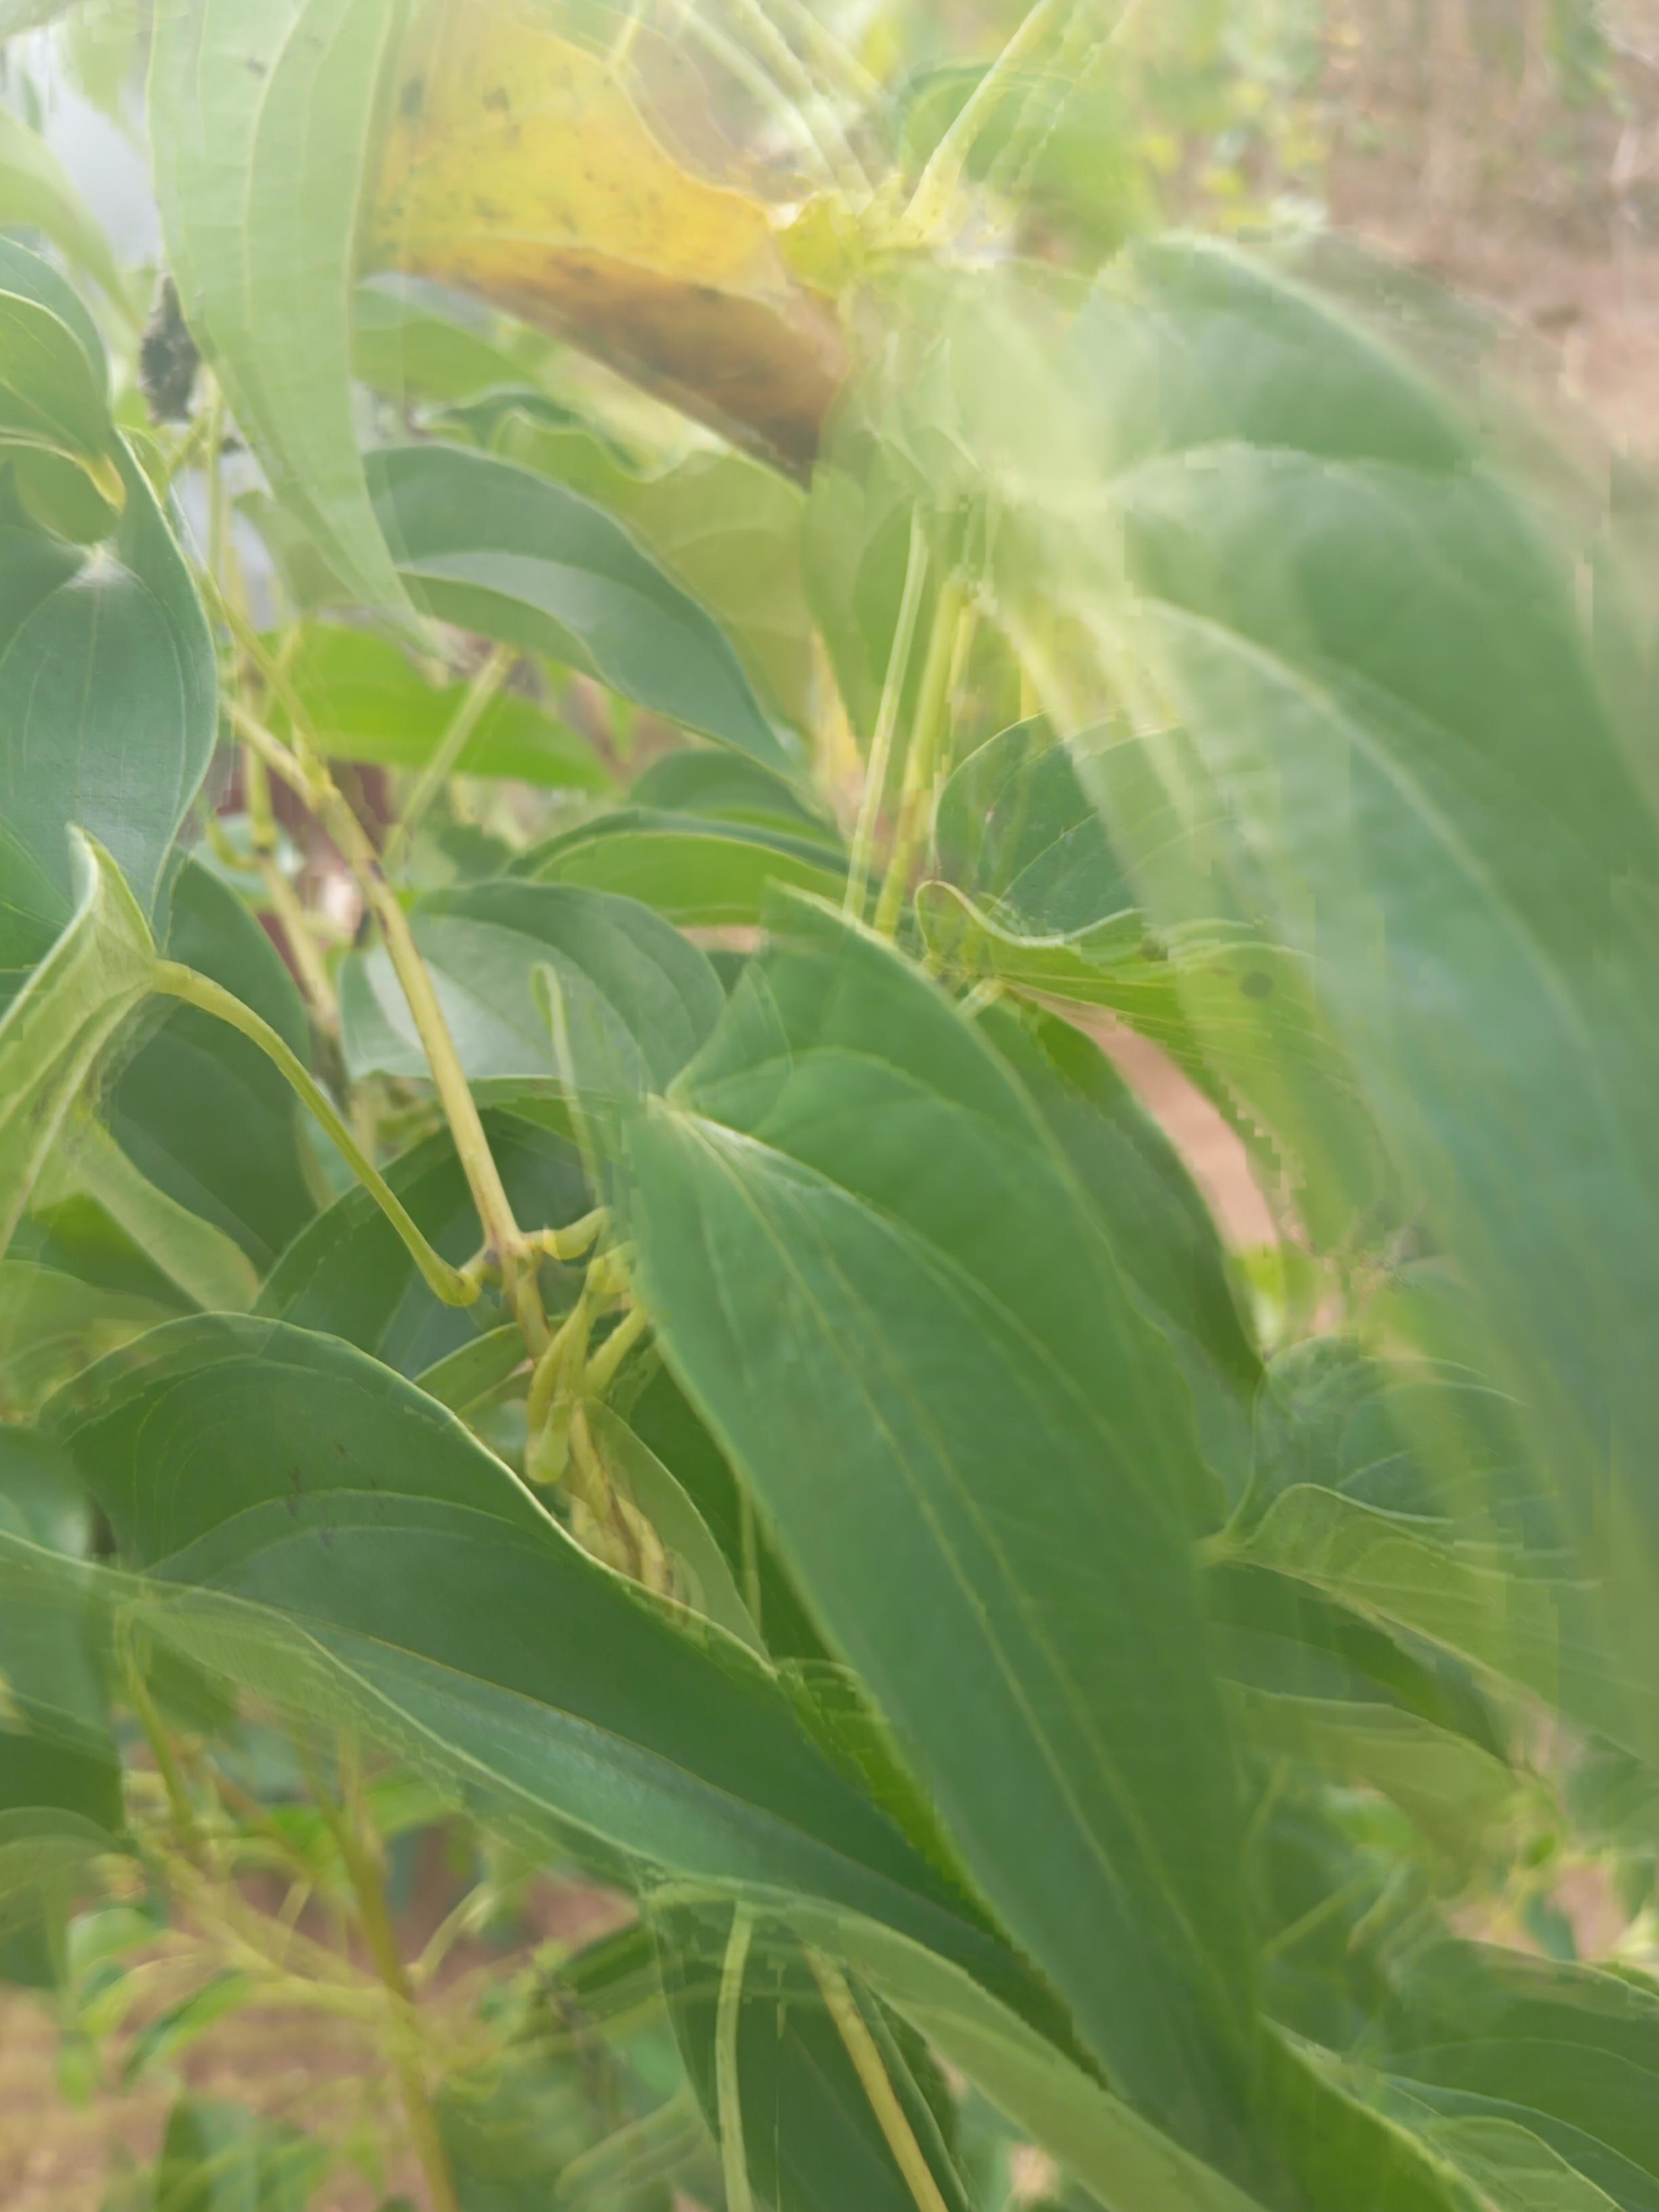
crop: yam
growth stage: maturity
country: Nigeria
